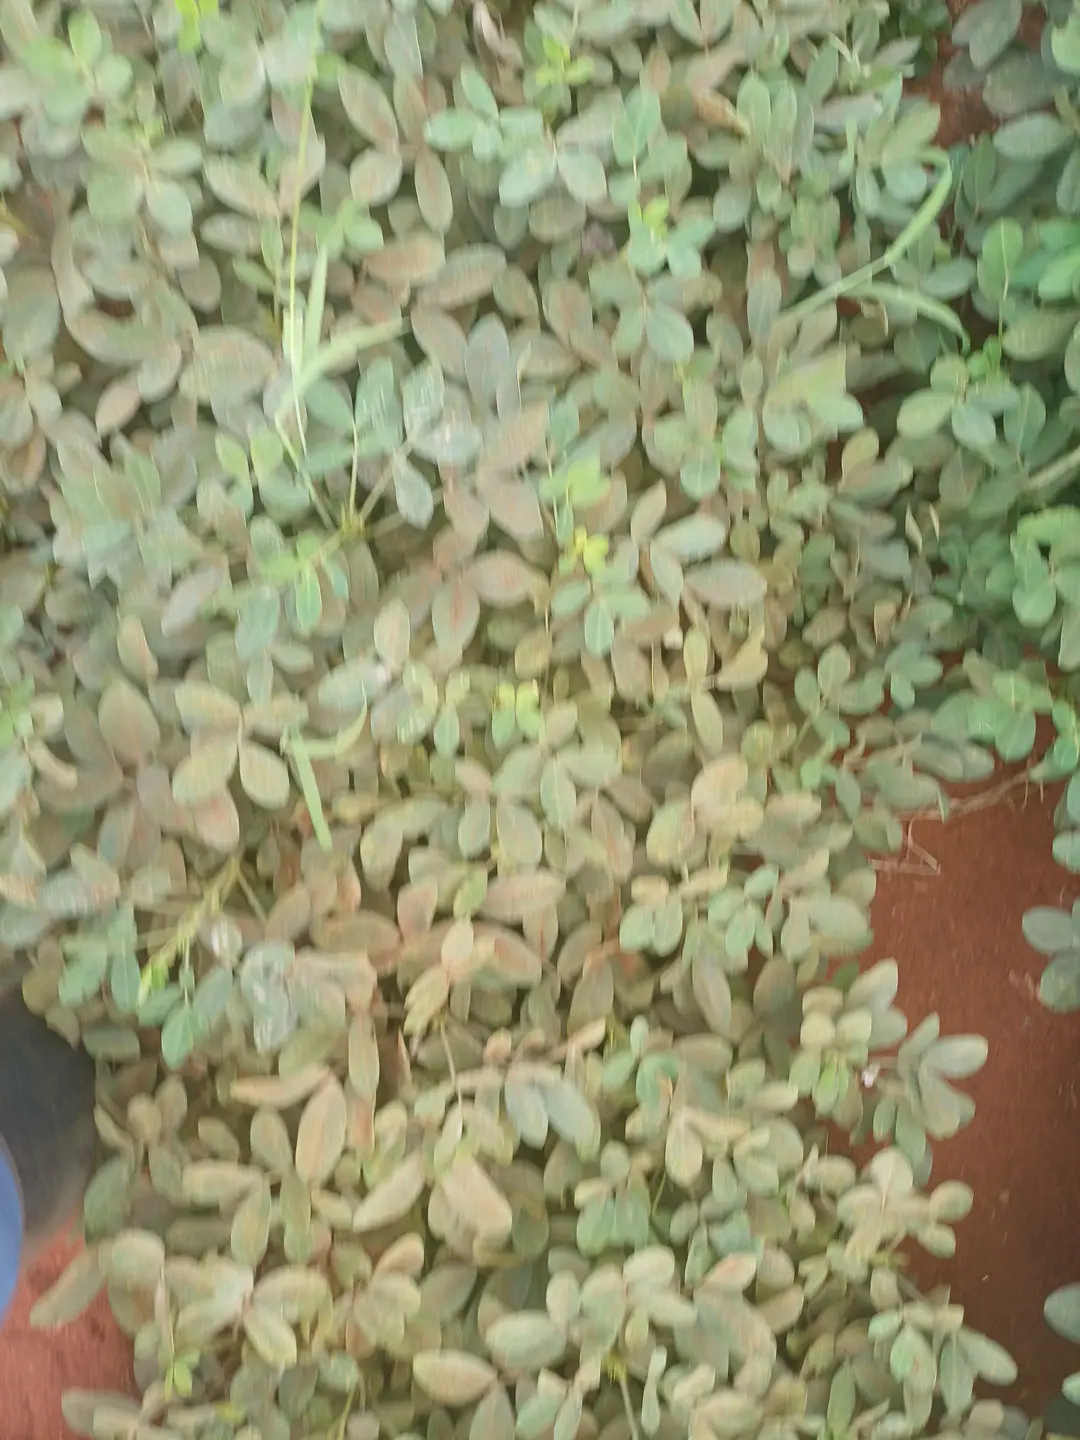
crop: groundnut
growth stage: pegging
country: Kenya
